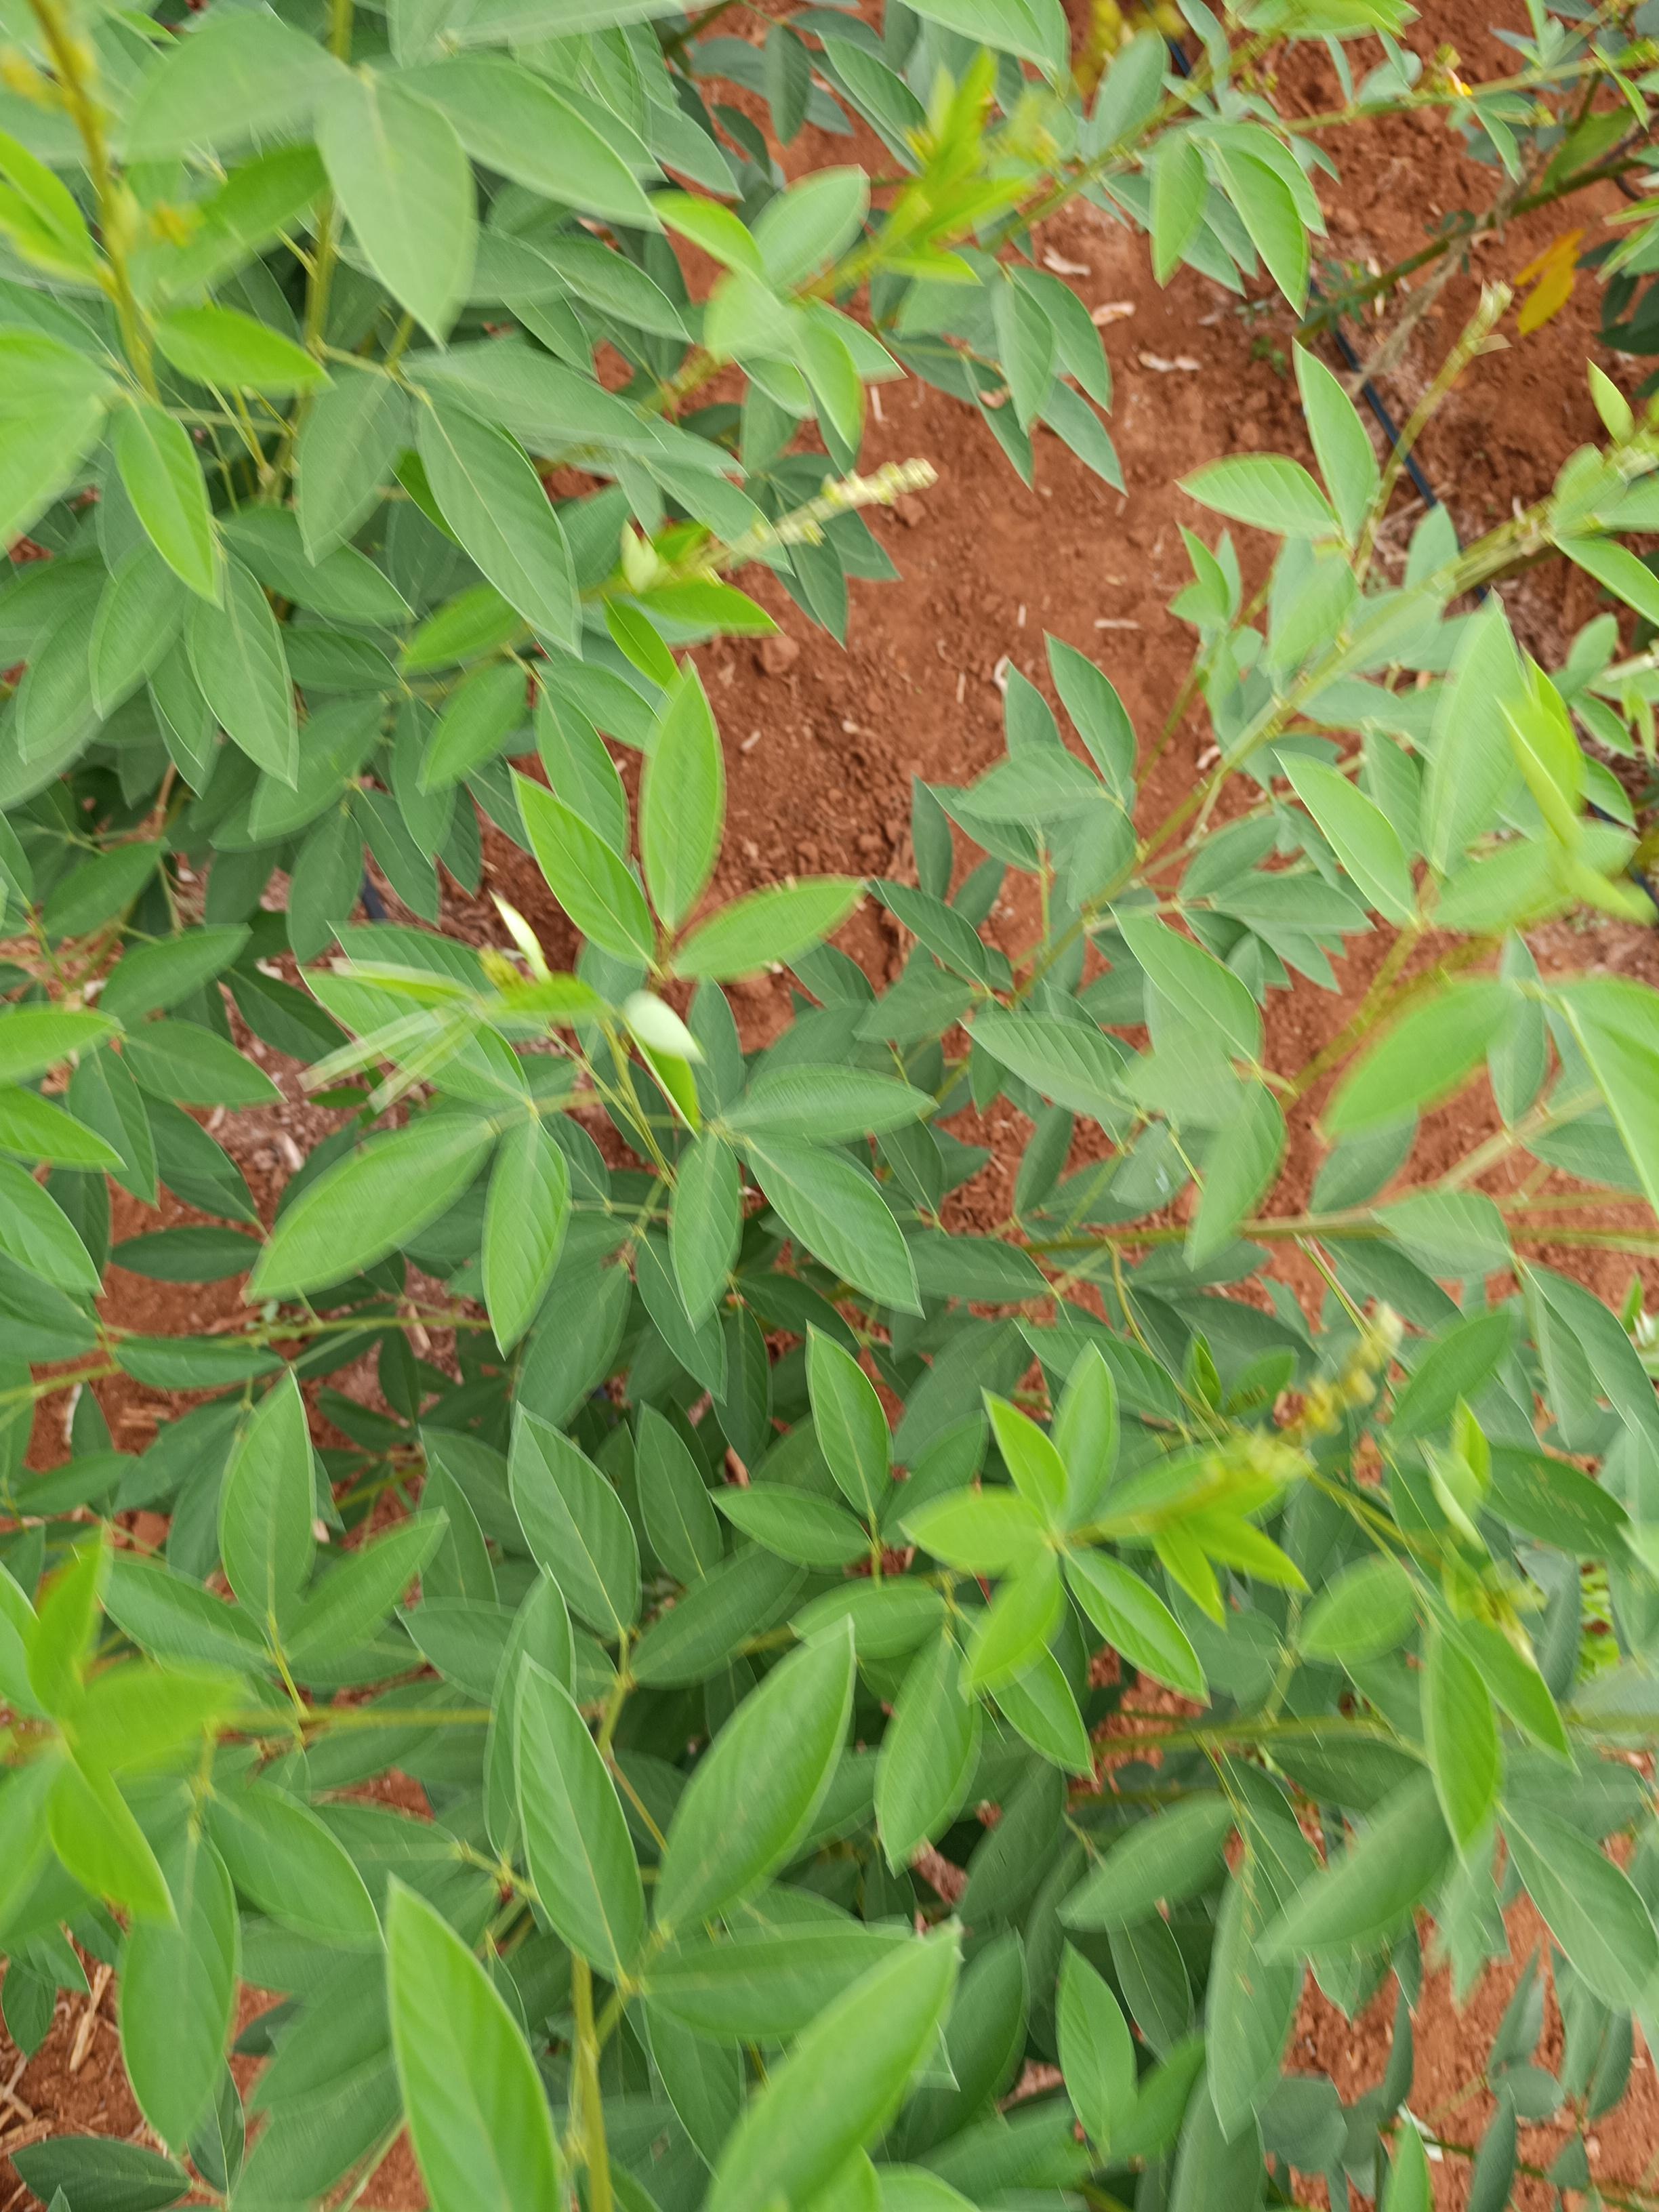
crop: pigeonpea
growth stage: flowering
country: Kenya
